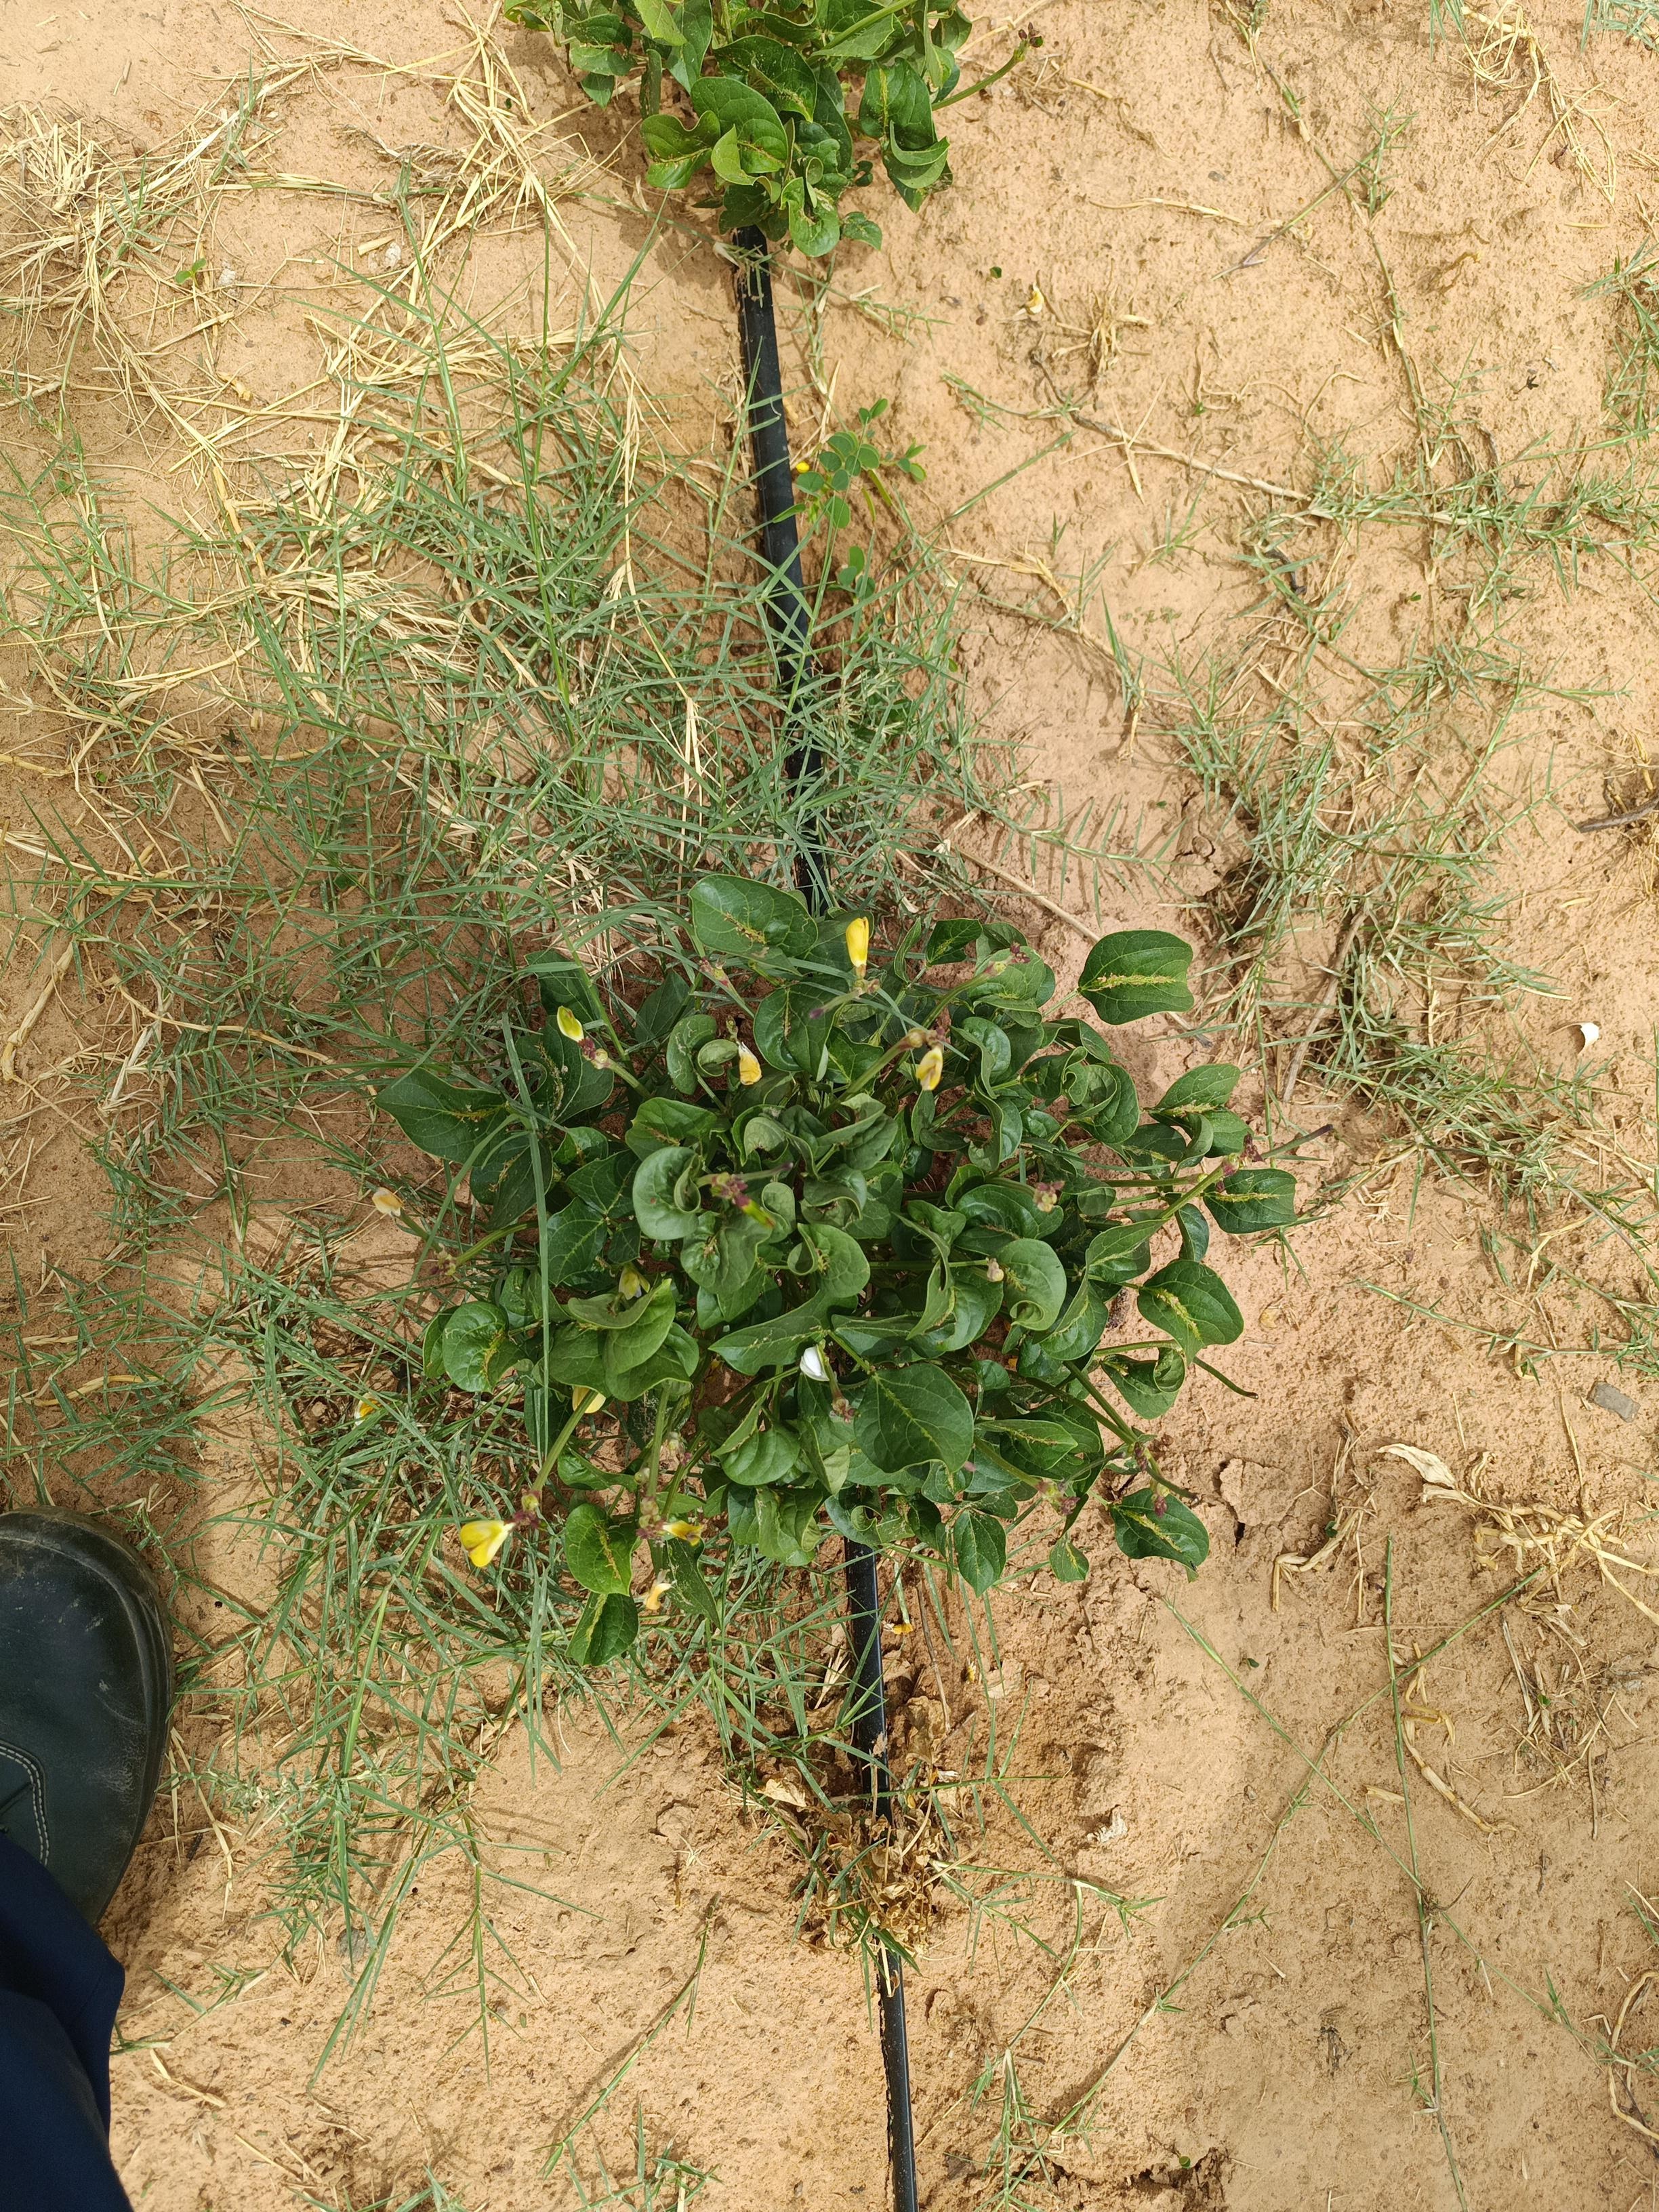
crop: cowpea
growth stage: flowering
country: Nigeria
